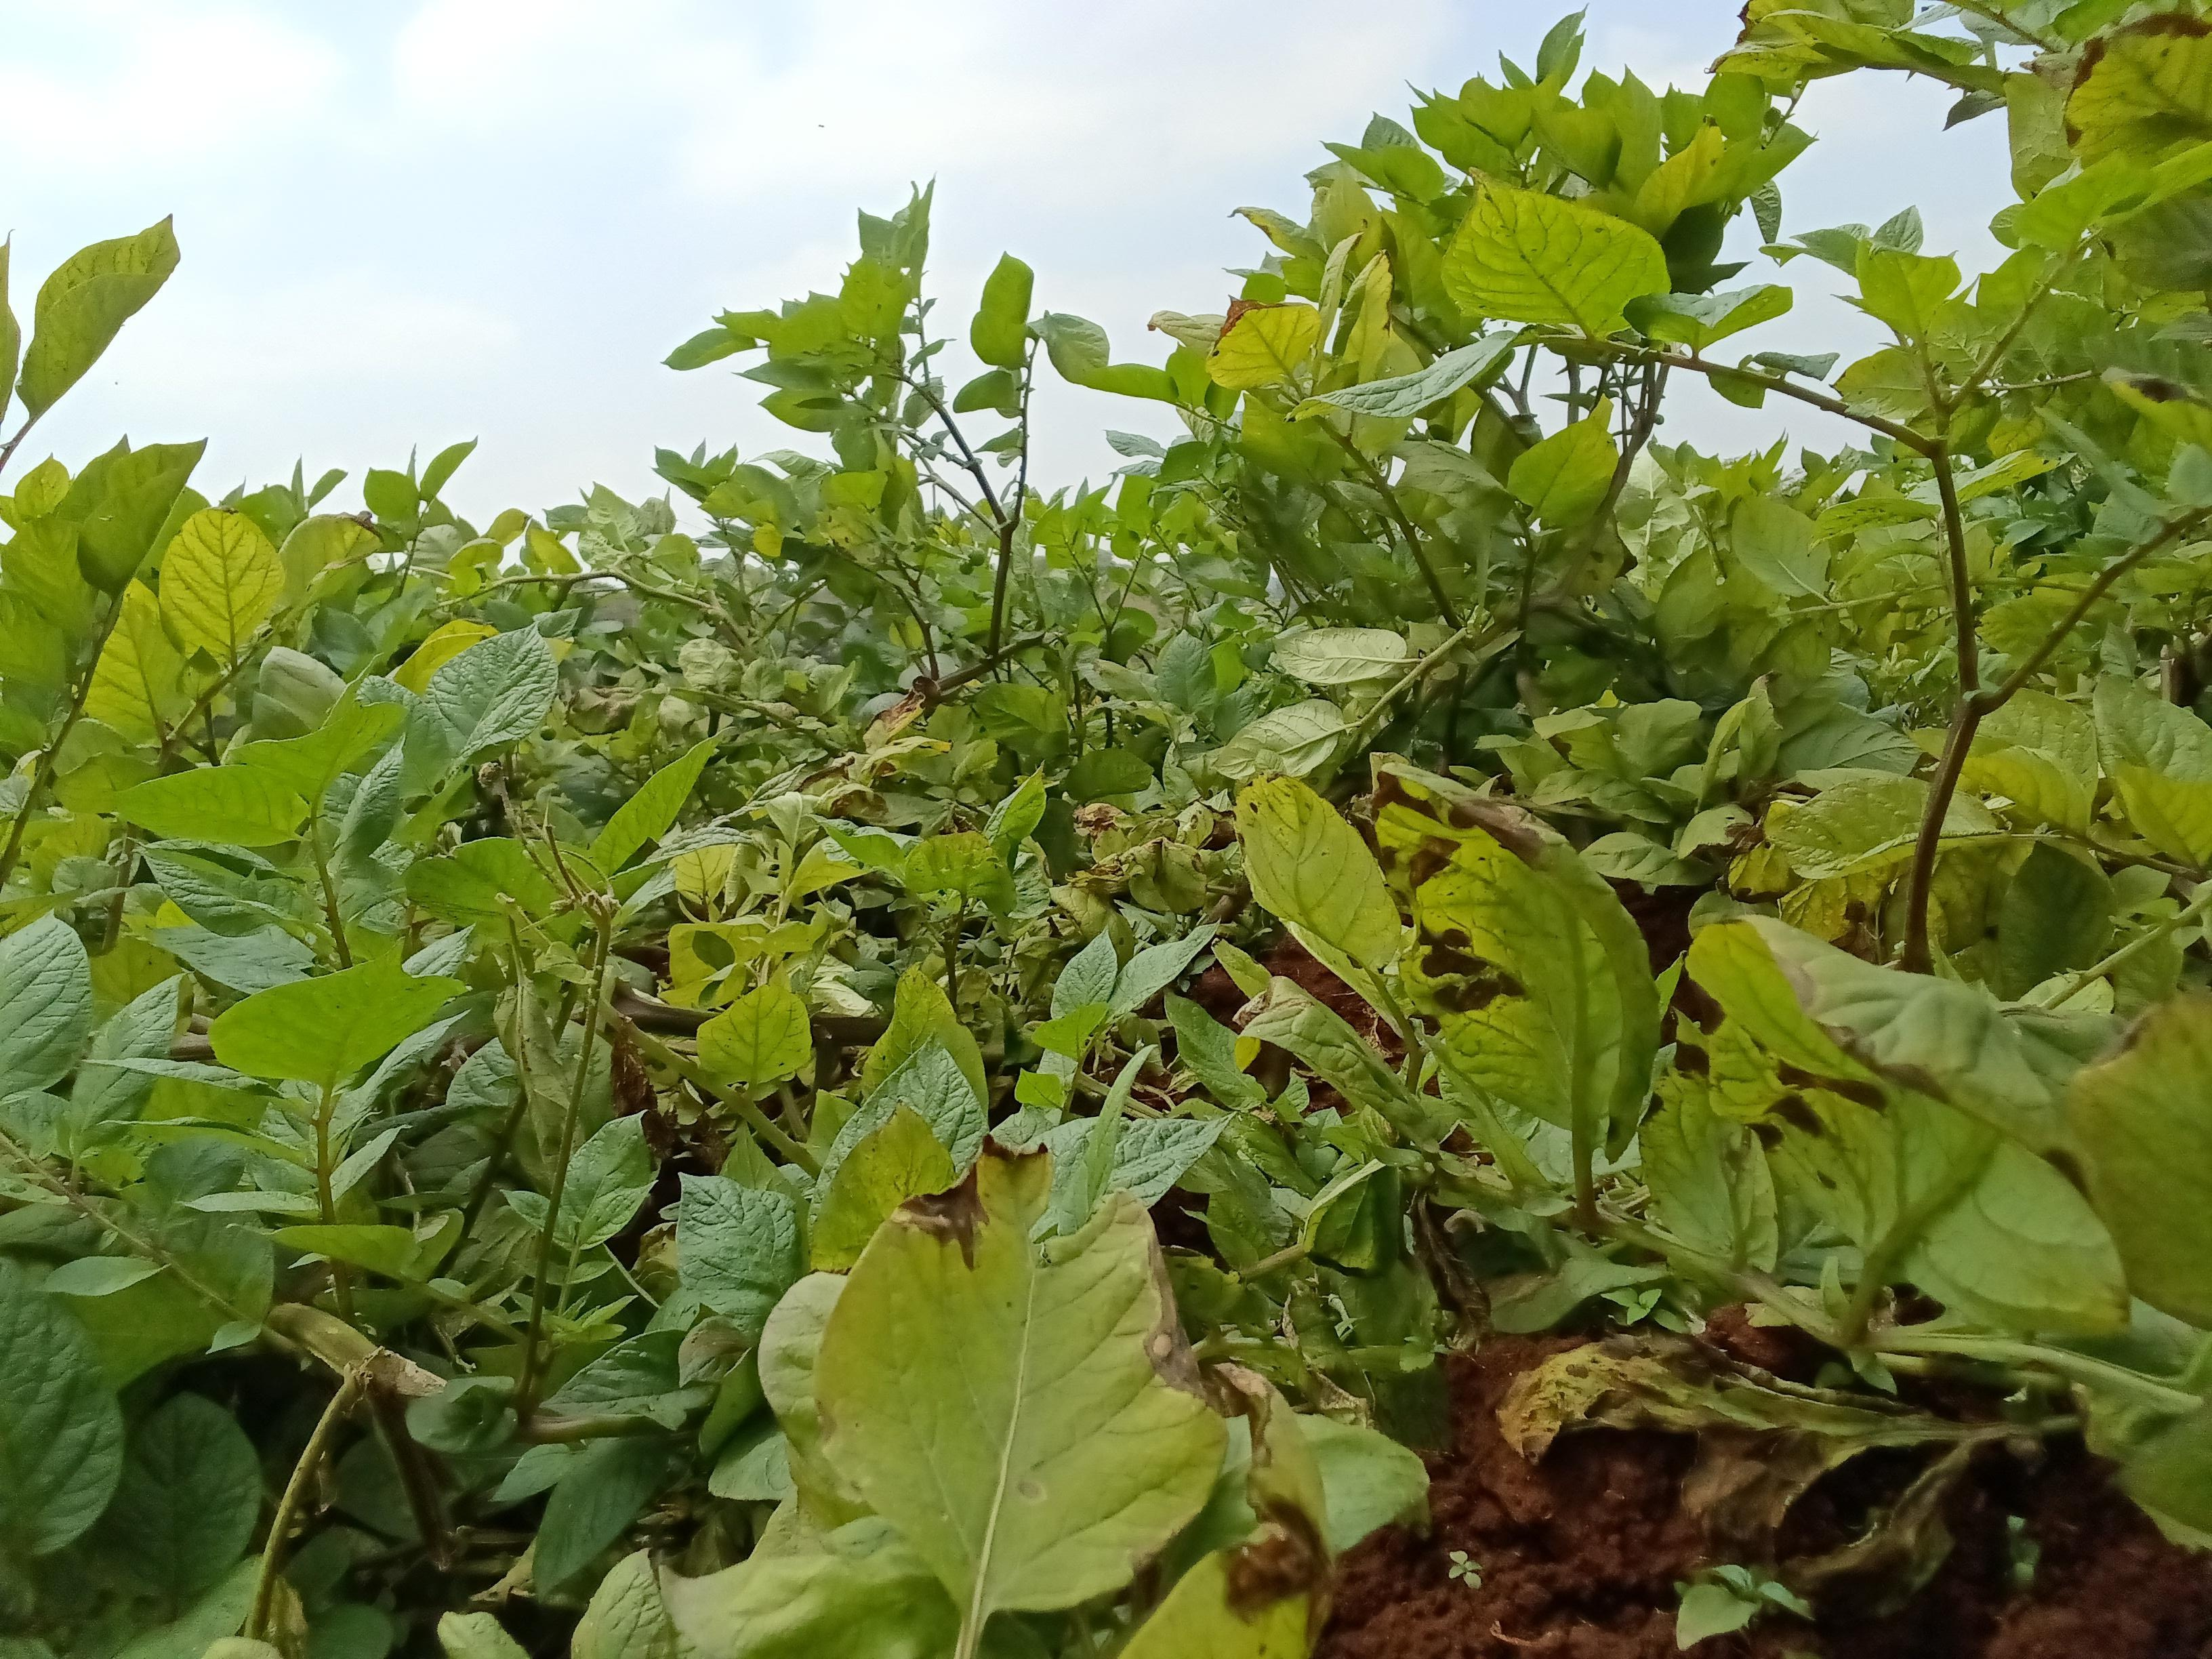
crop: potato
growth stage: maturity
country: Kenya
